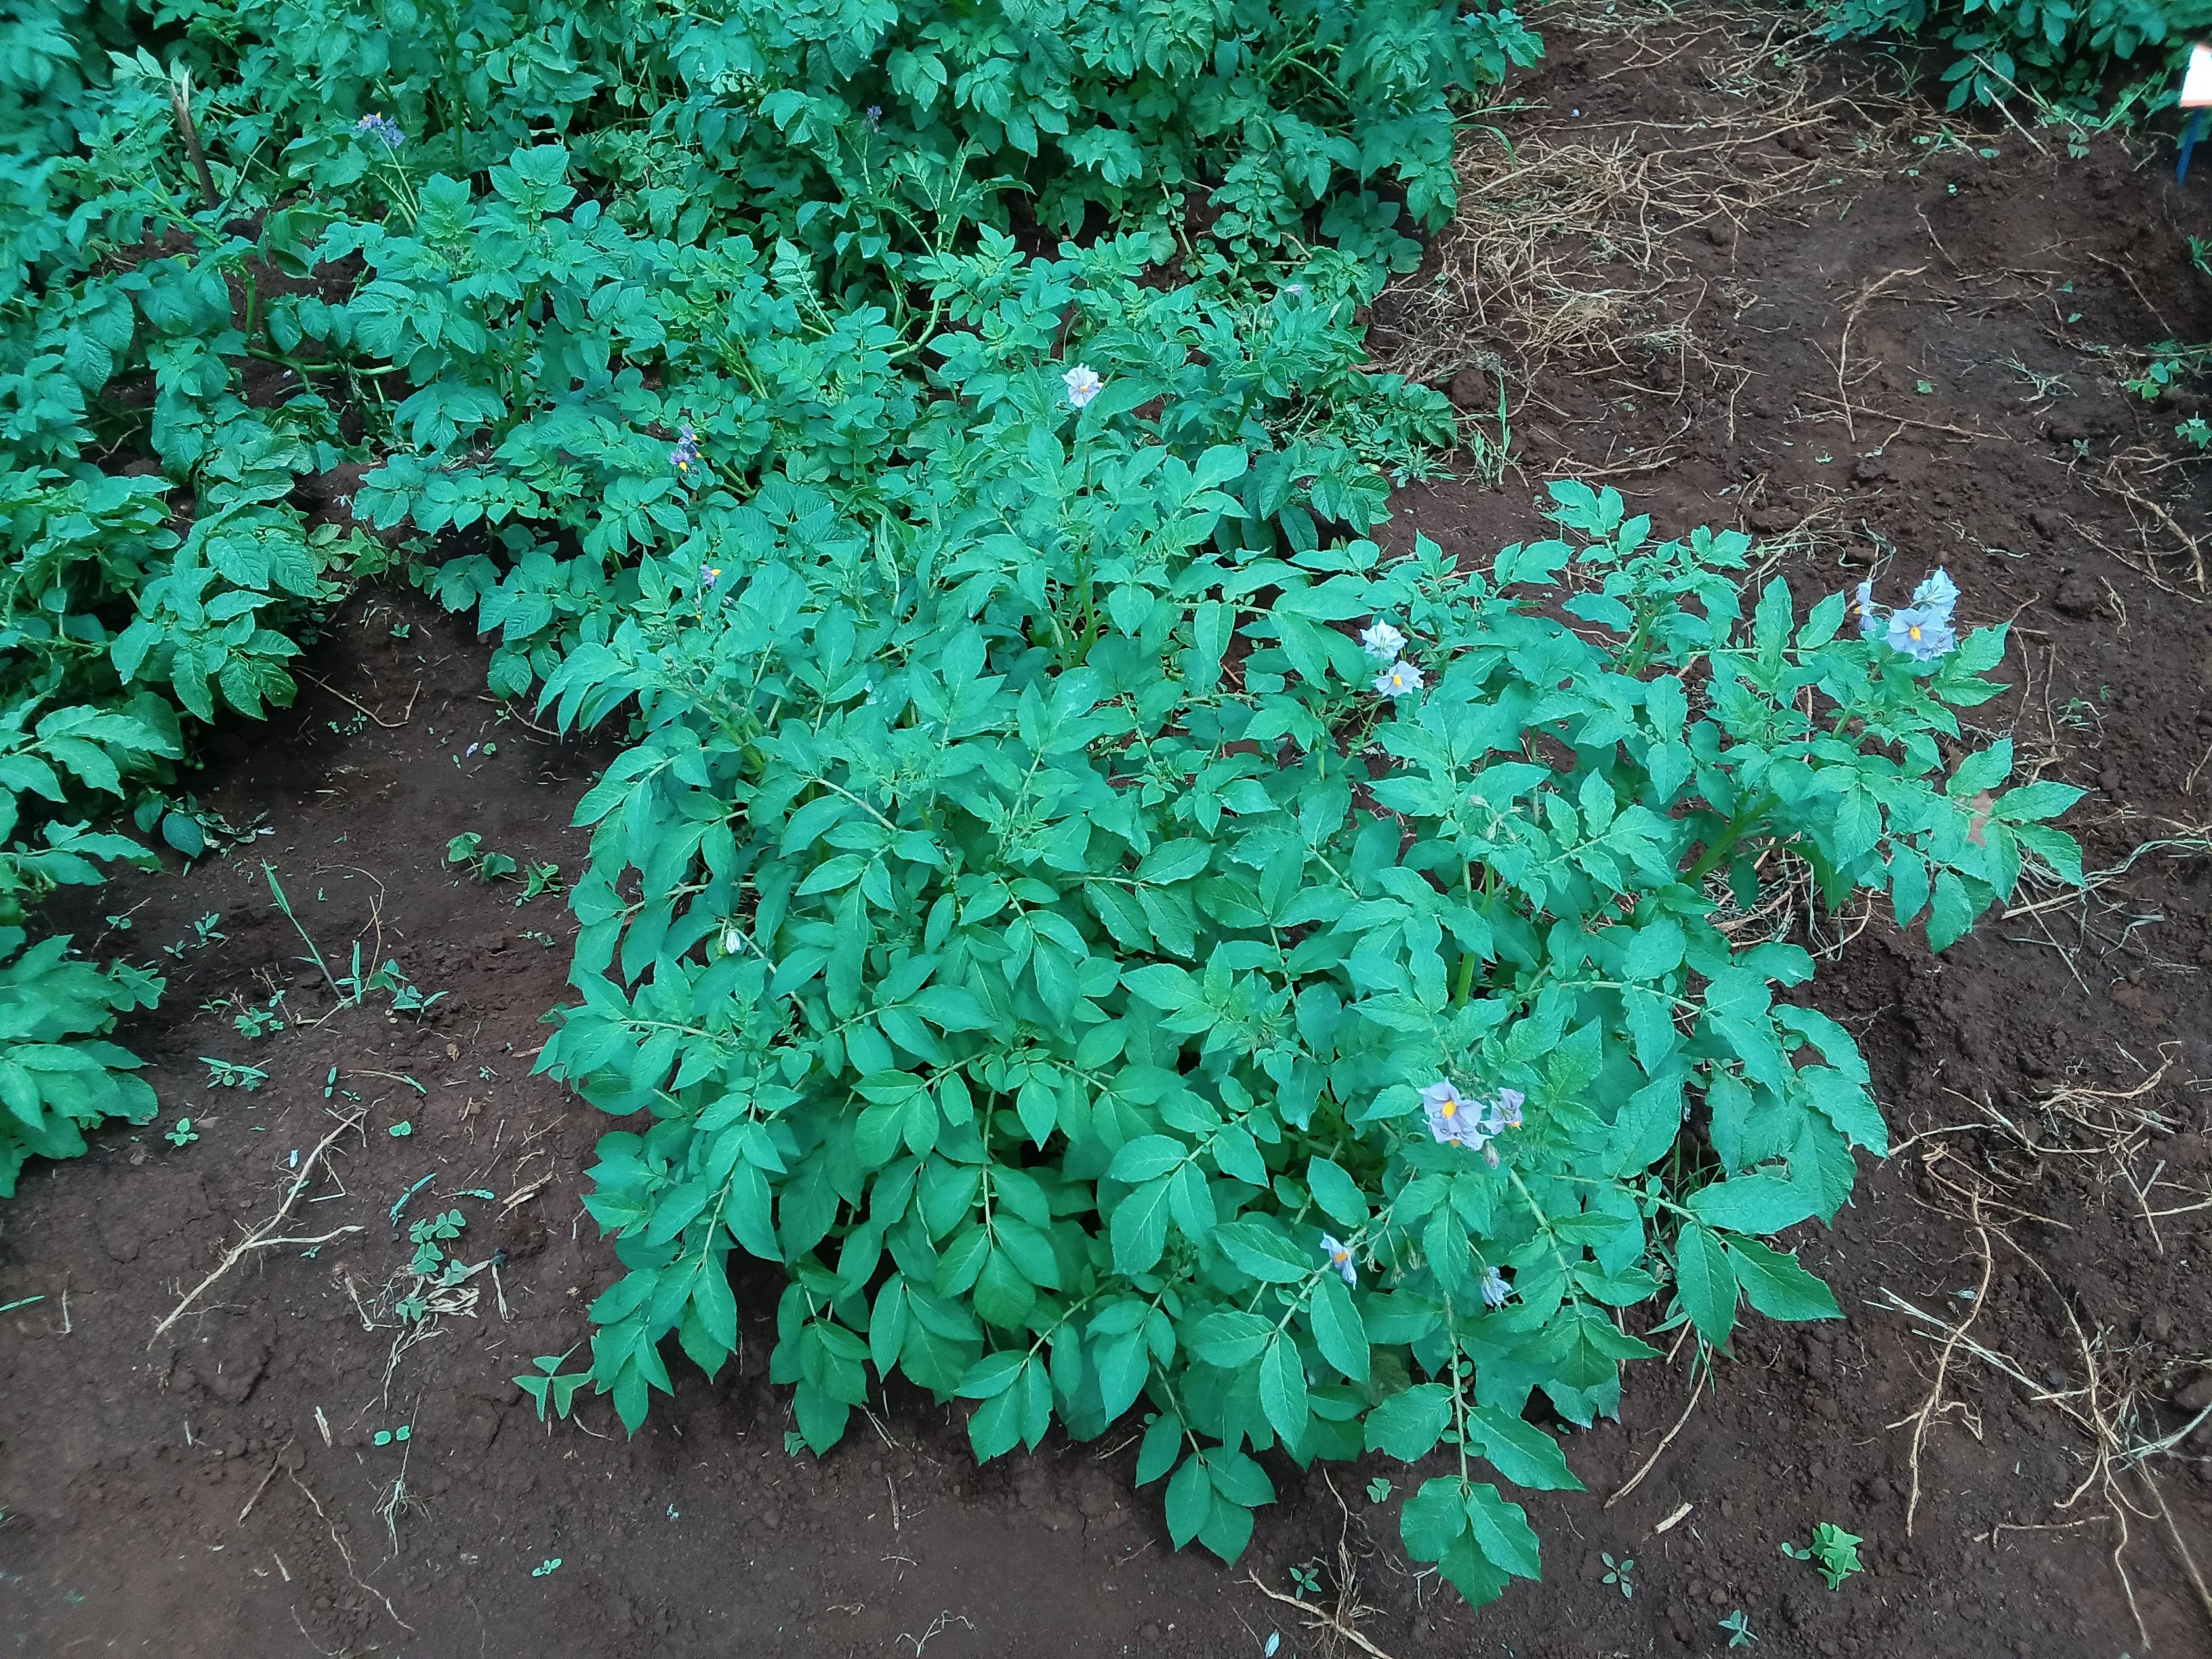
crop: potato
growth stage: flowering
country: Kenya
